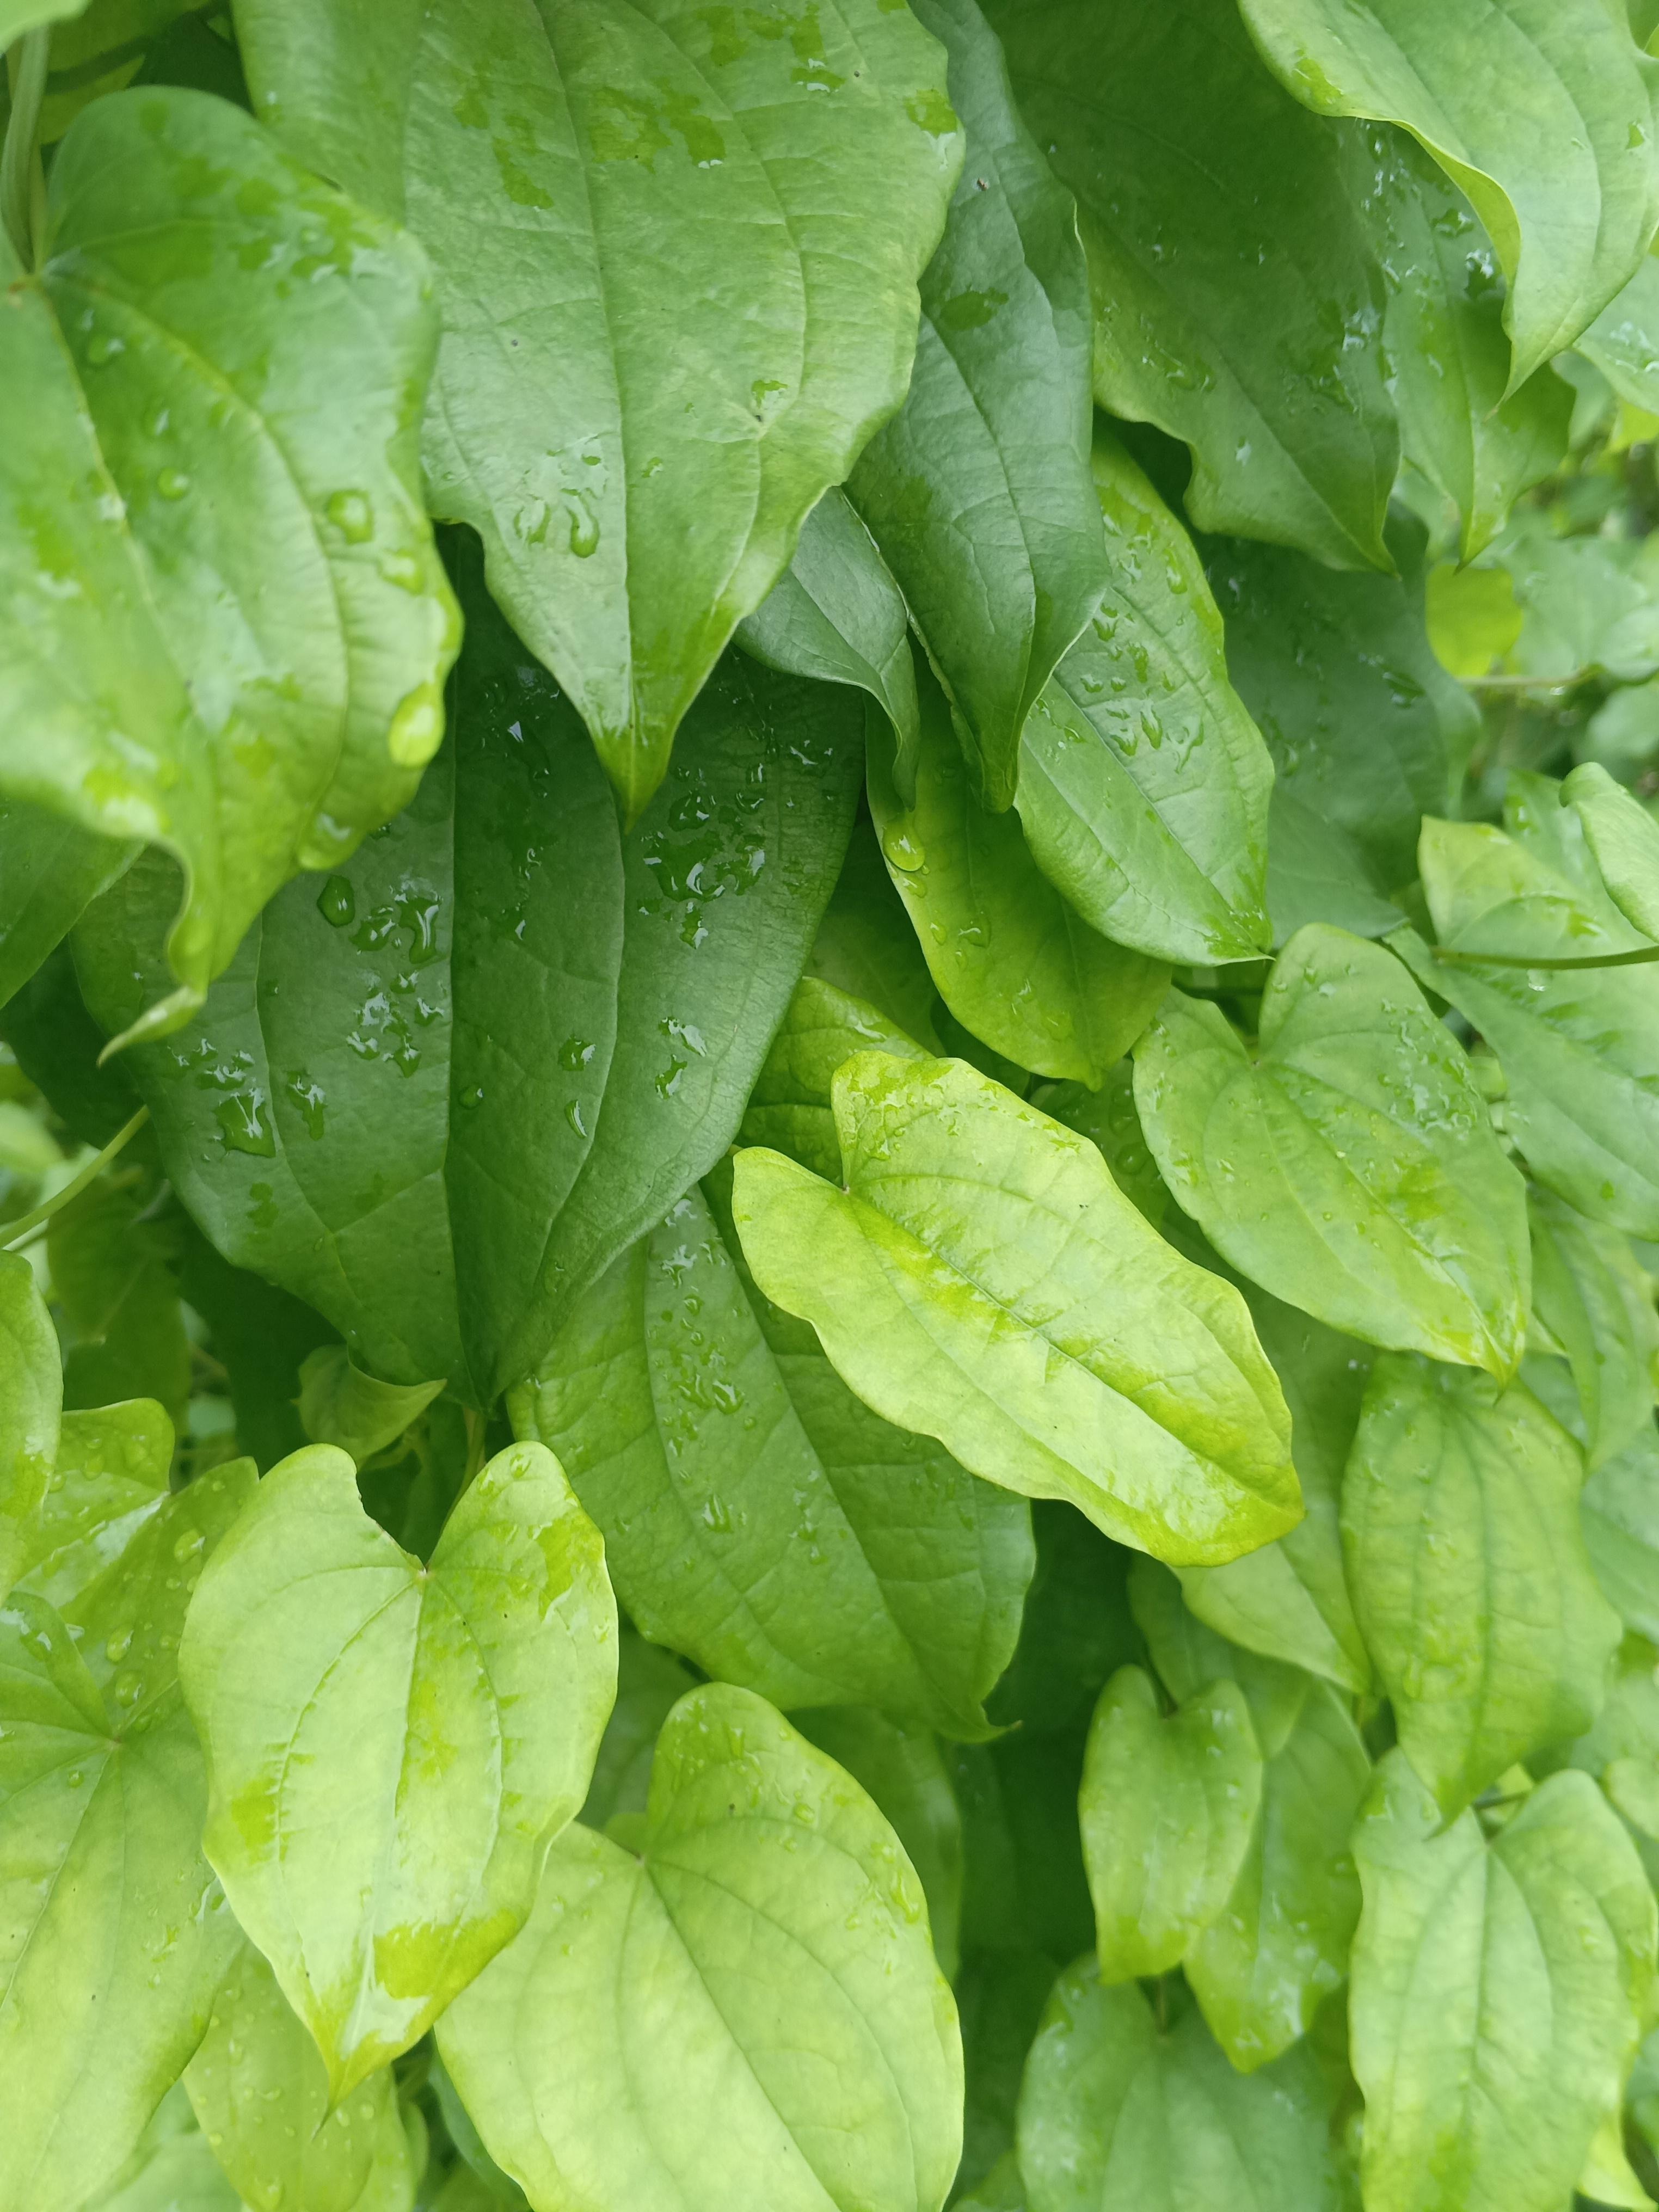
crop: yam
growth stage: vegetative
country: Nigeria
